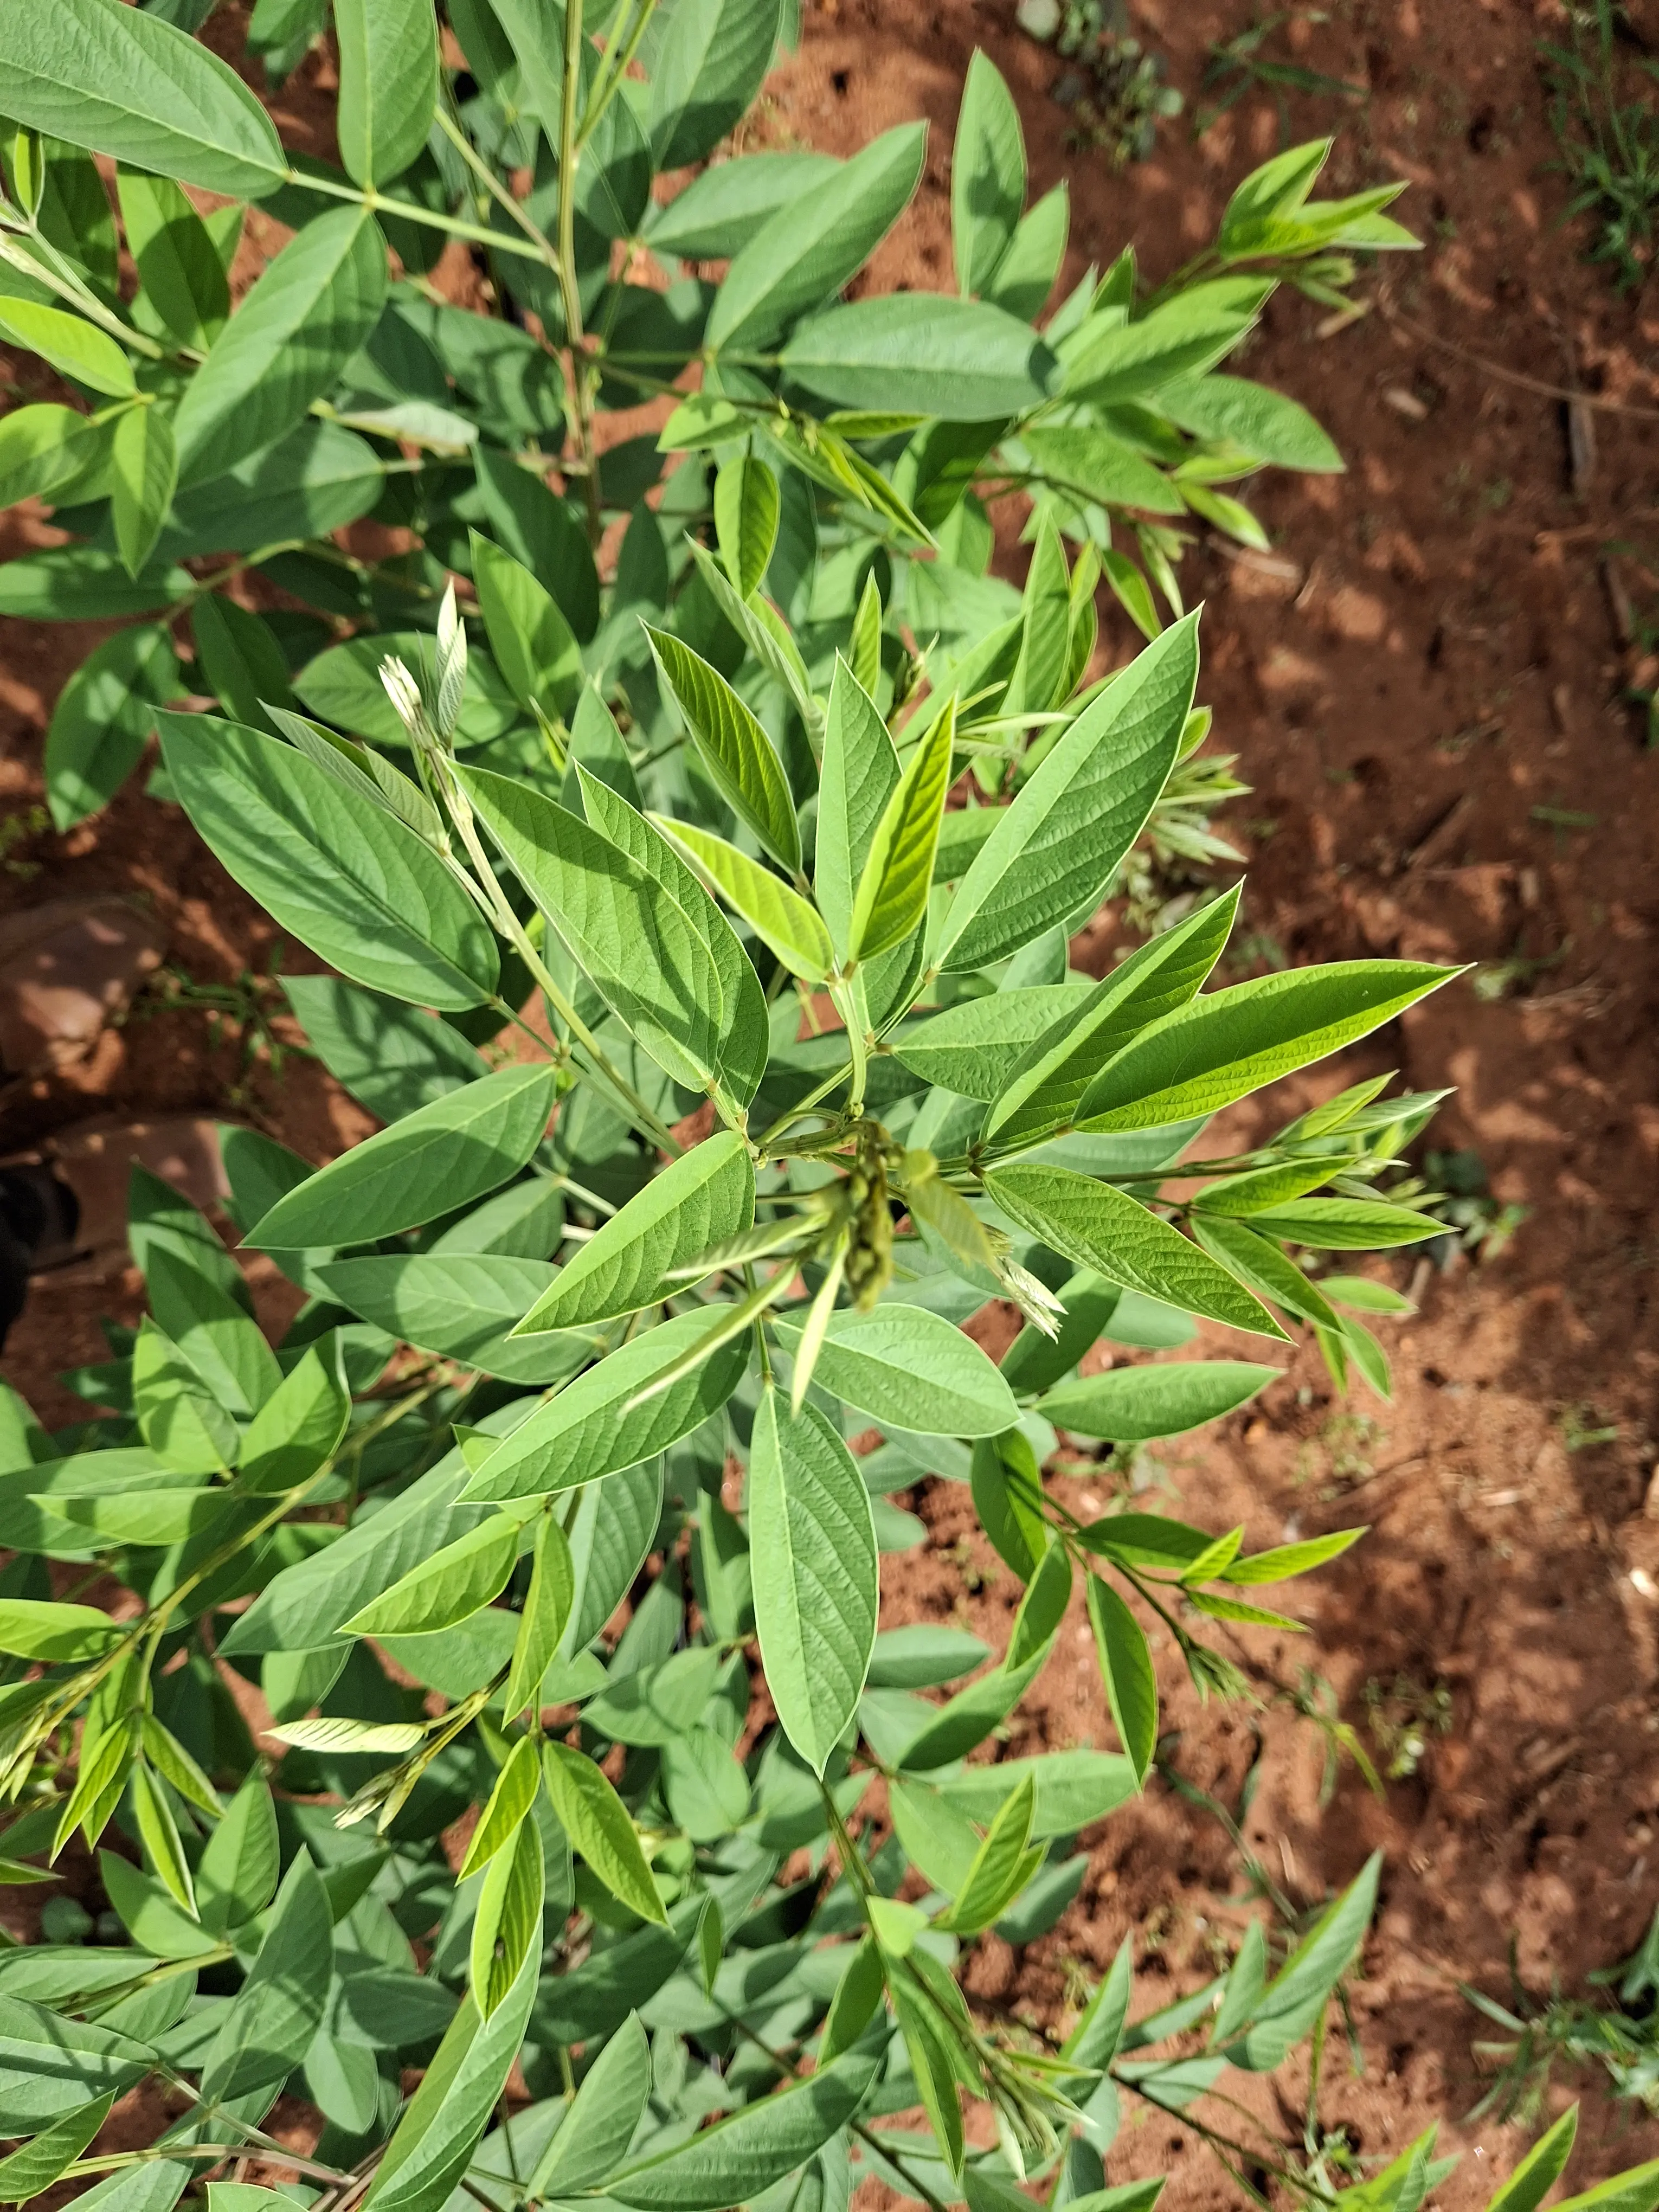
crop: pigeonpea
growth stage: vegetative
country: Kenya
